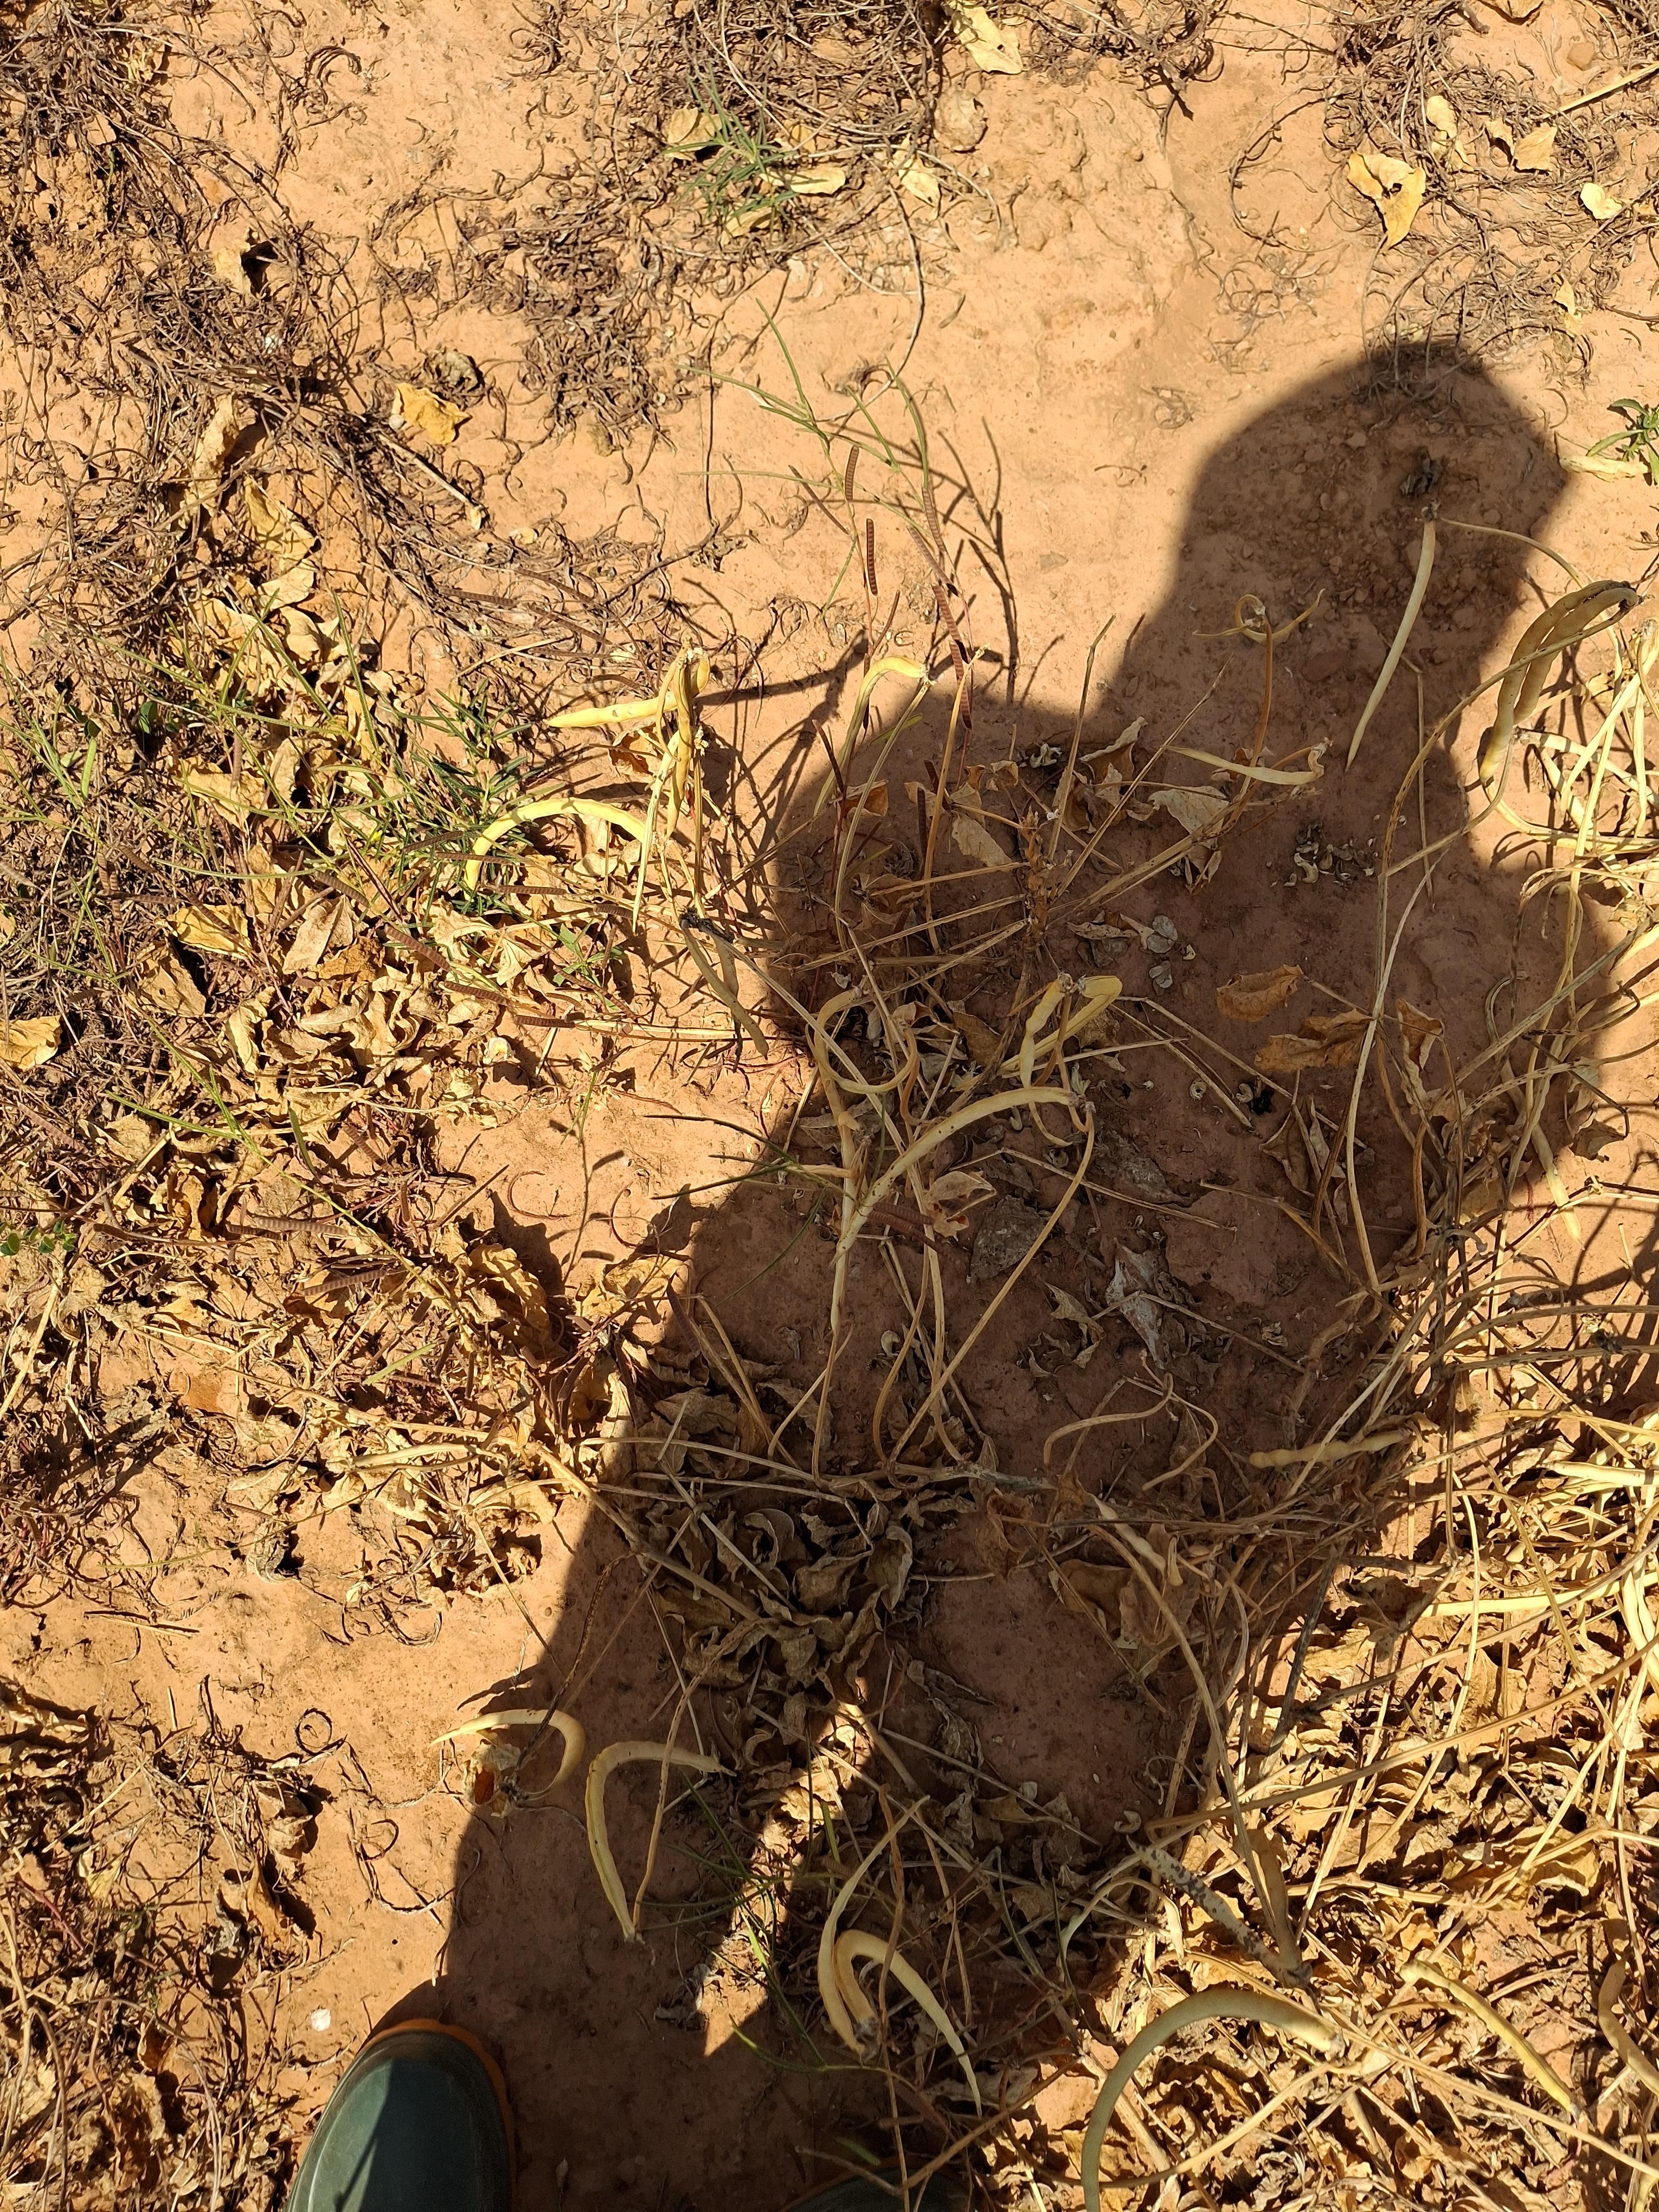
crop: cowpea
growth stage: maturity
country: Nigeria
